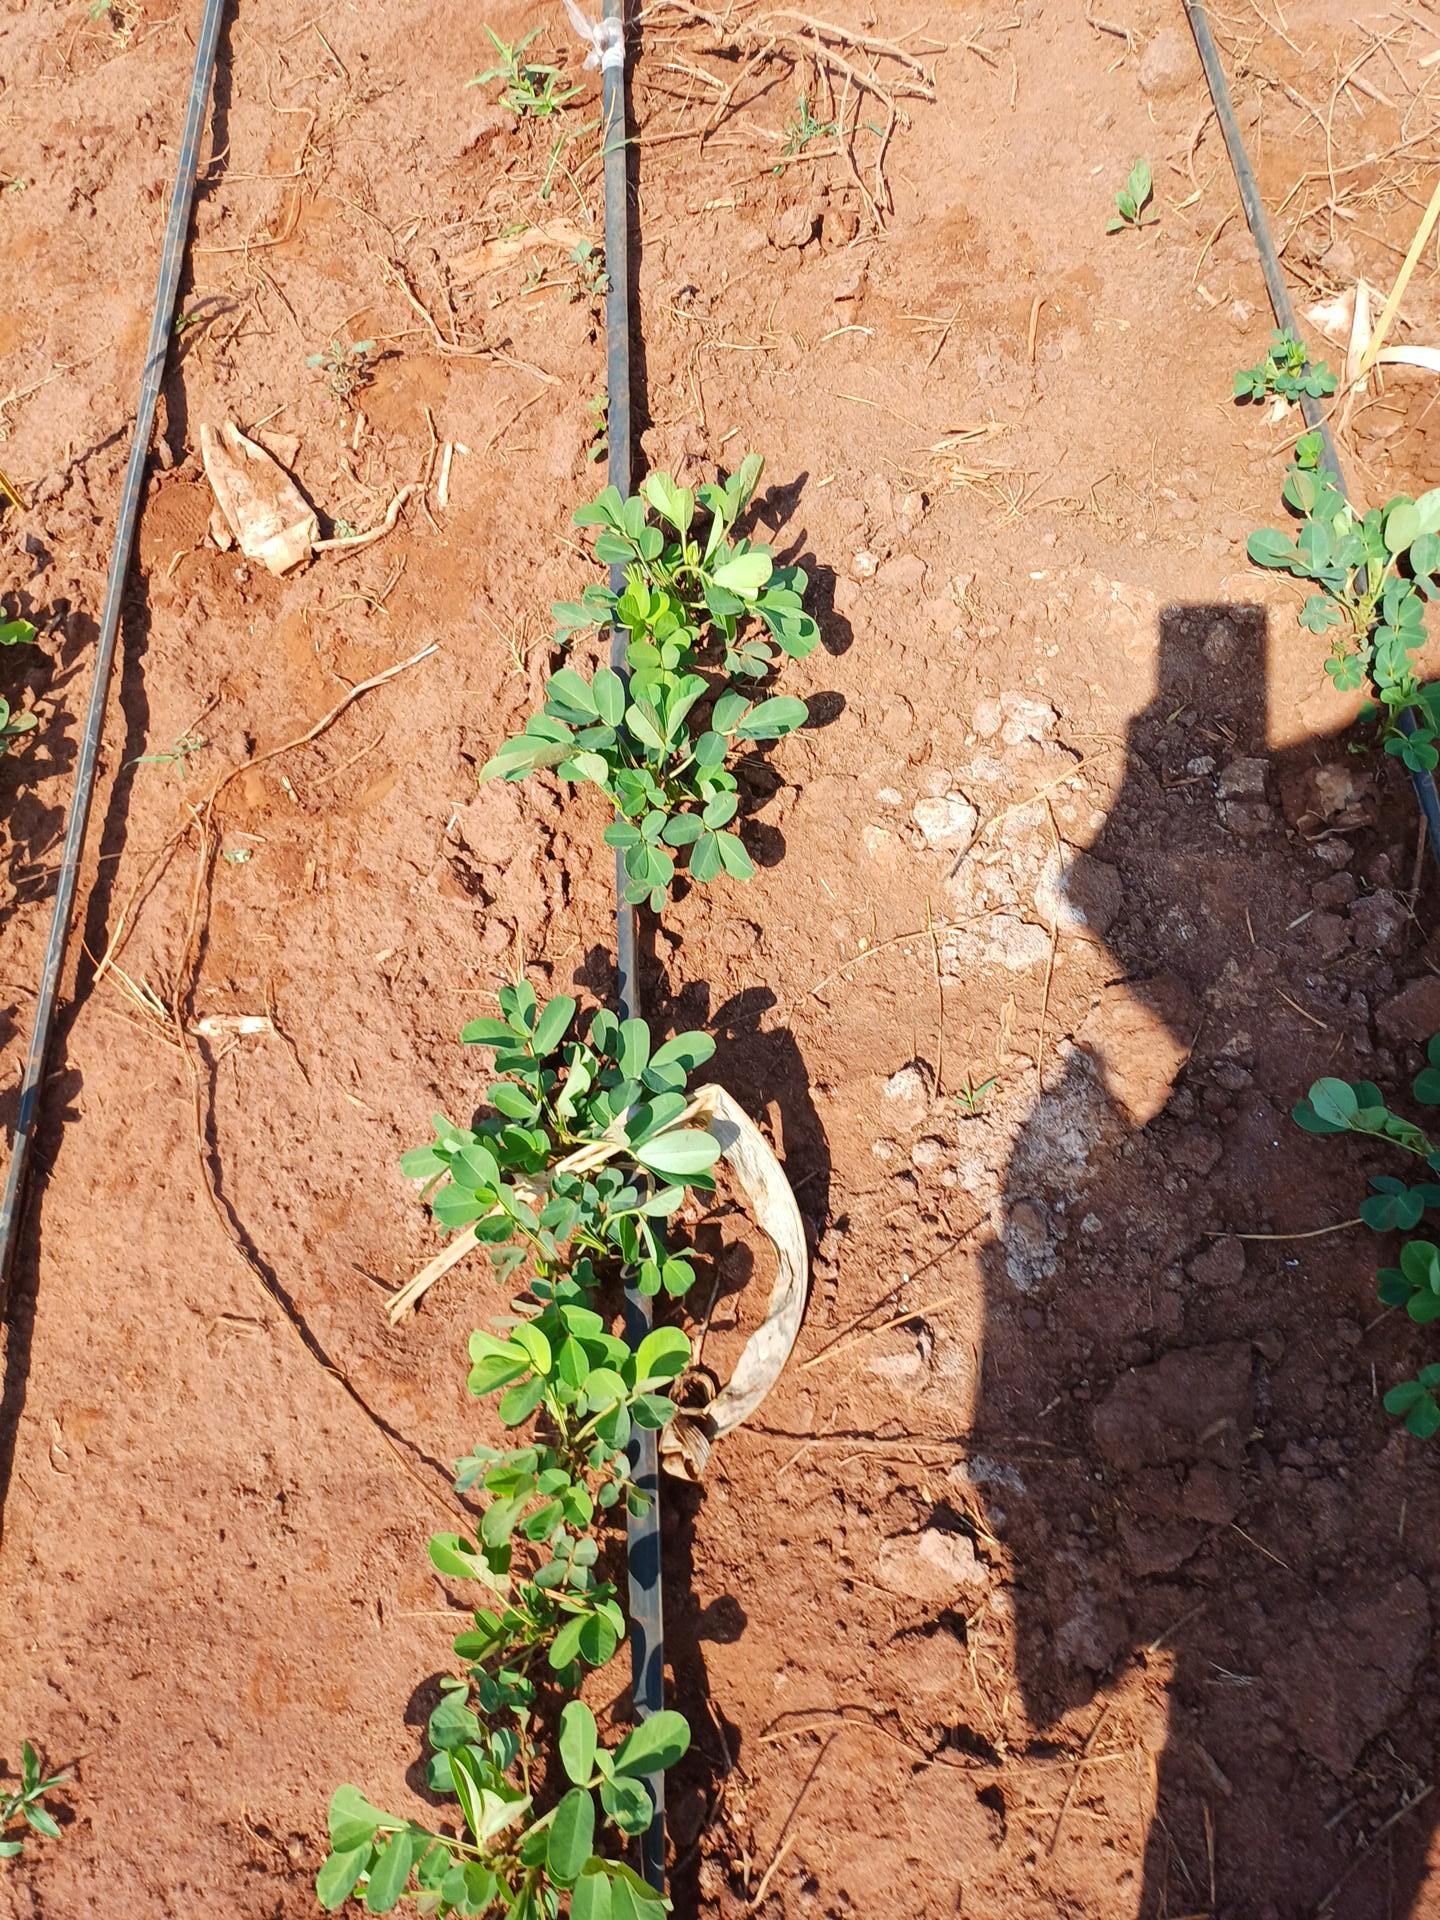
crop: groundnut
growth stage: vegetative
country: Kenya
